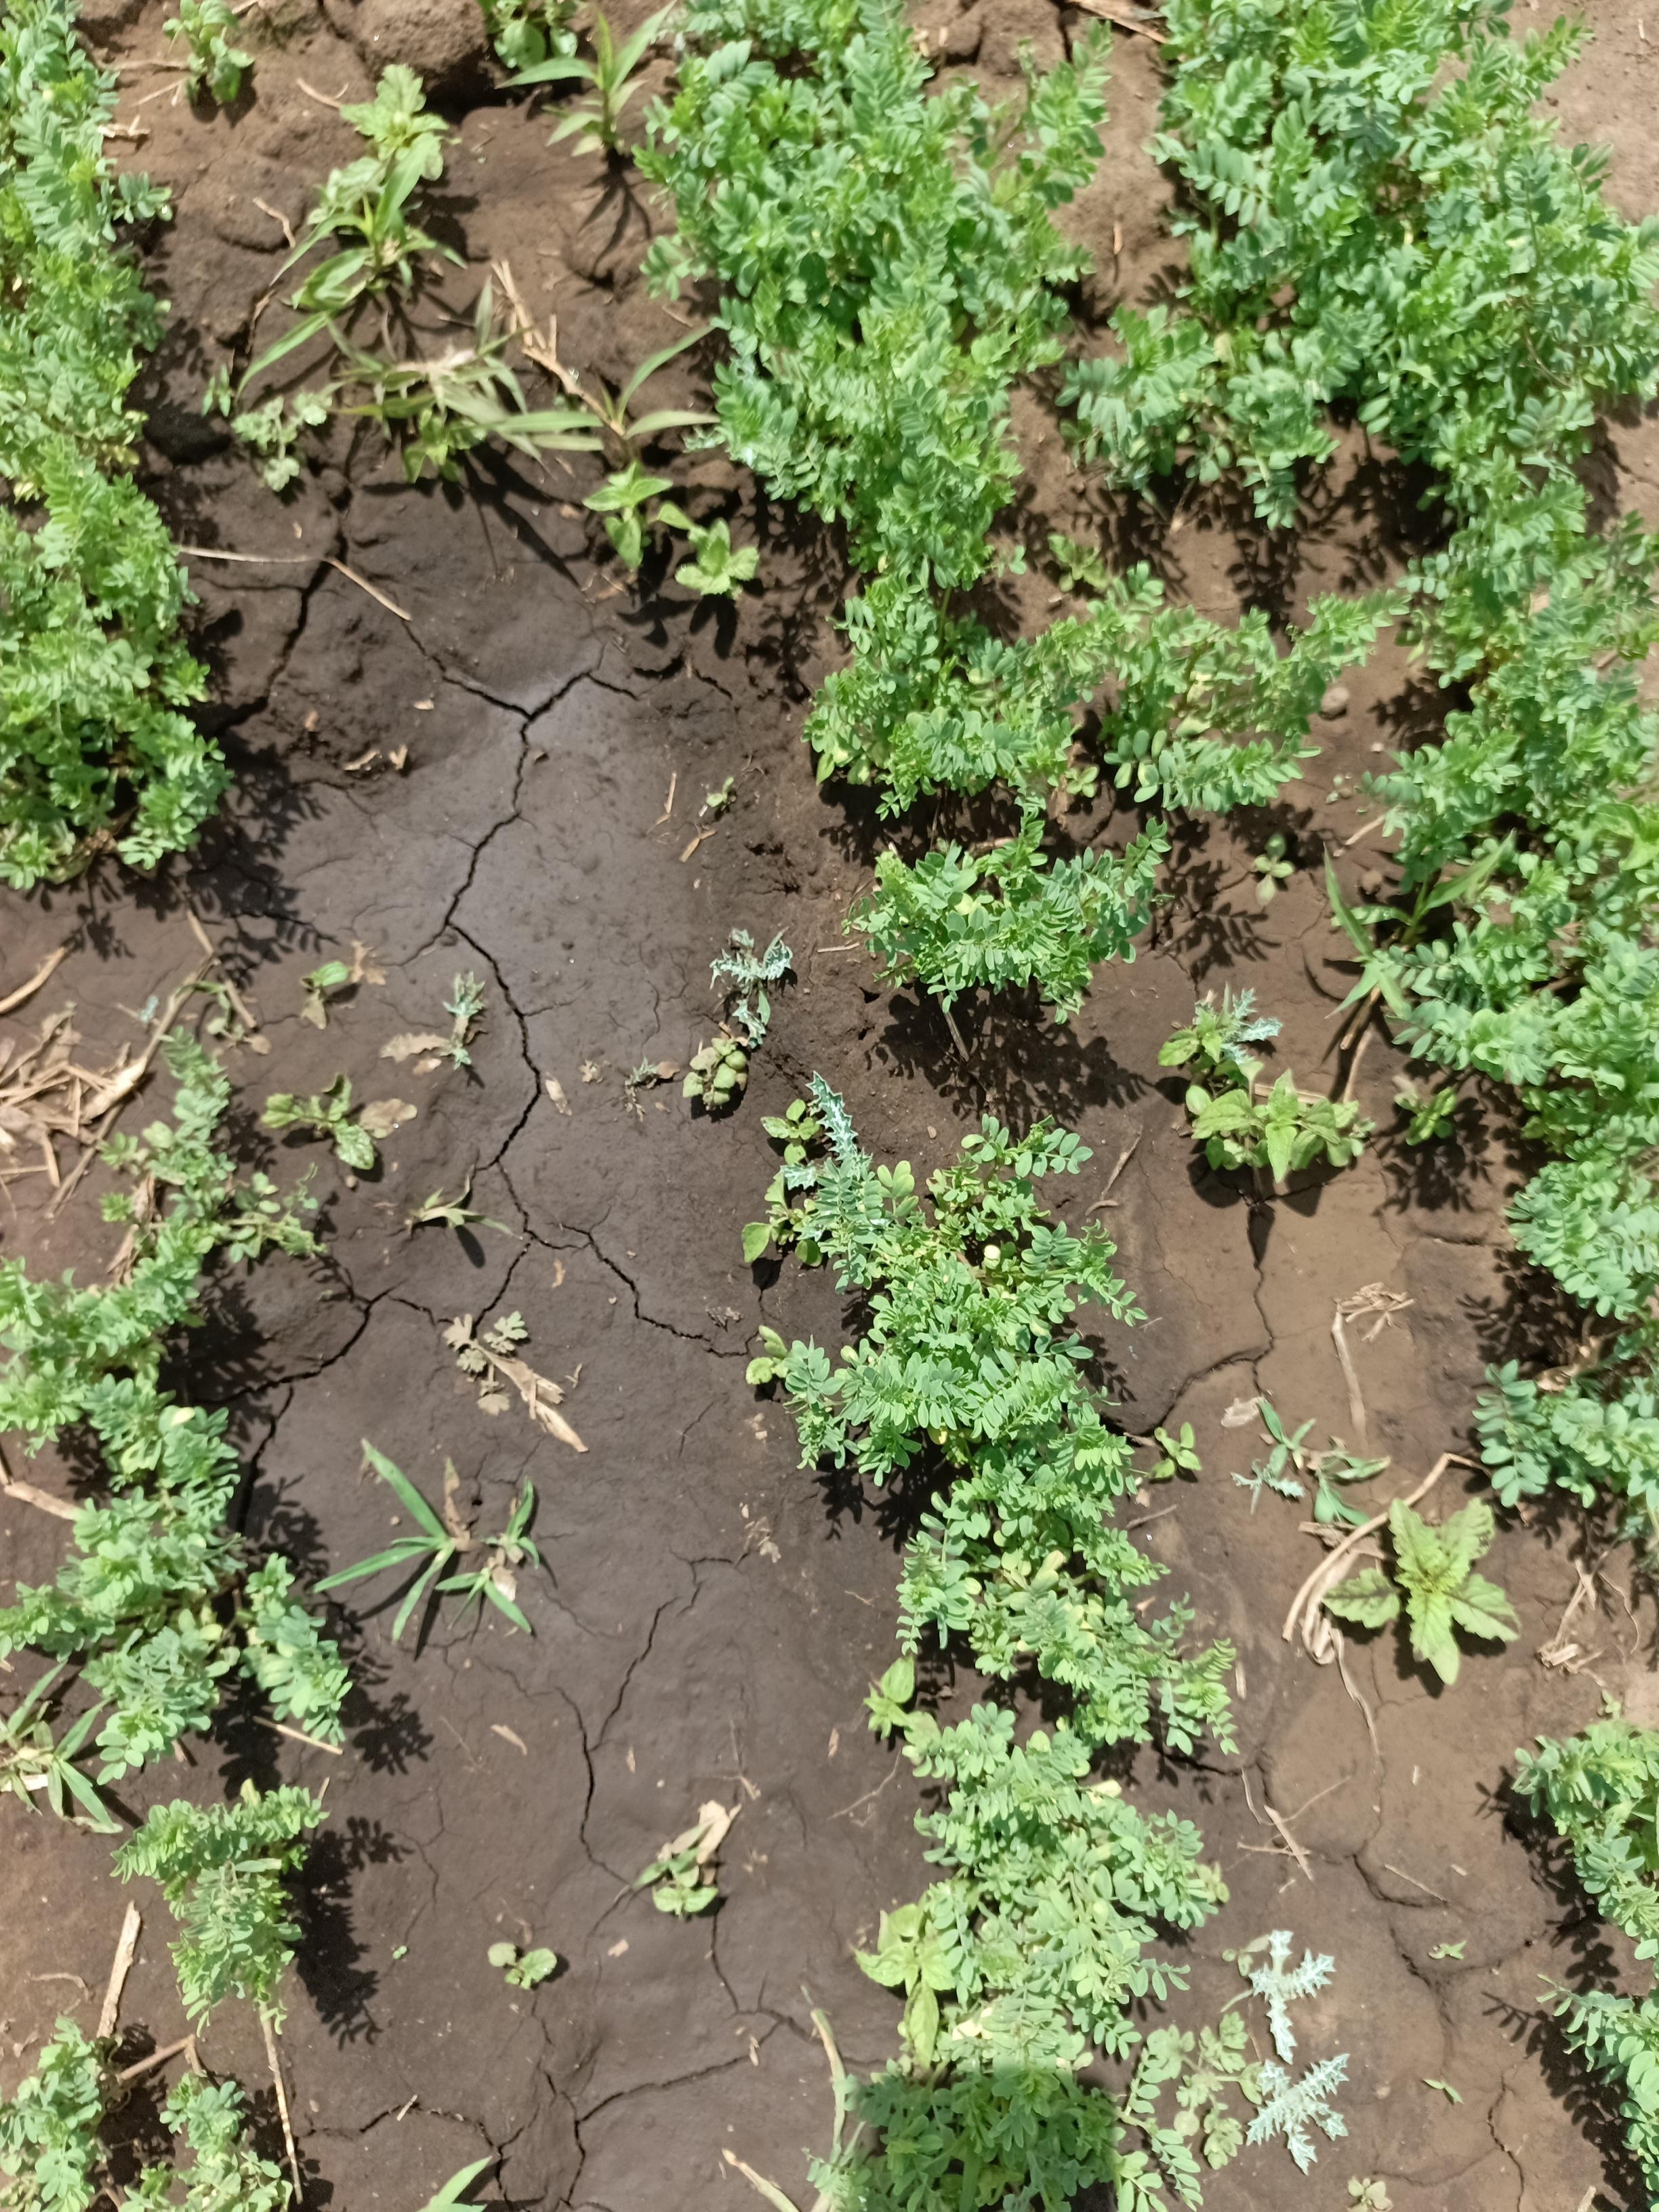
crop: lentil
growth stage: vegetative
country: Tanzania
